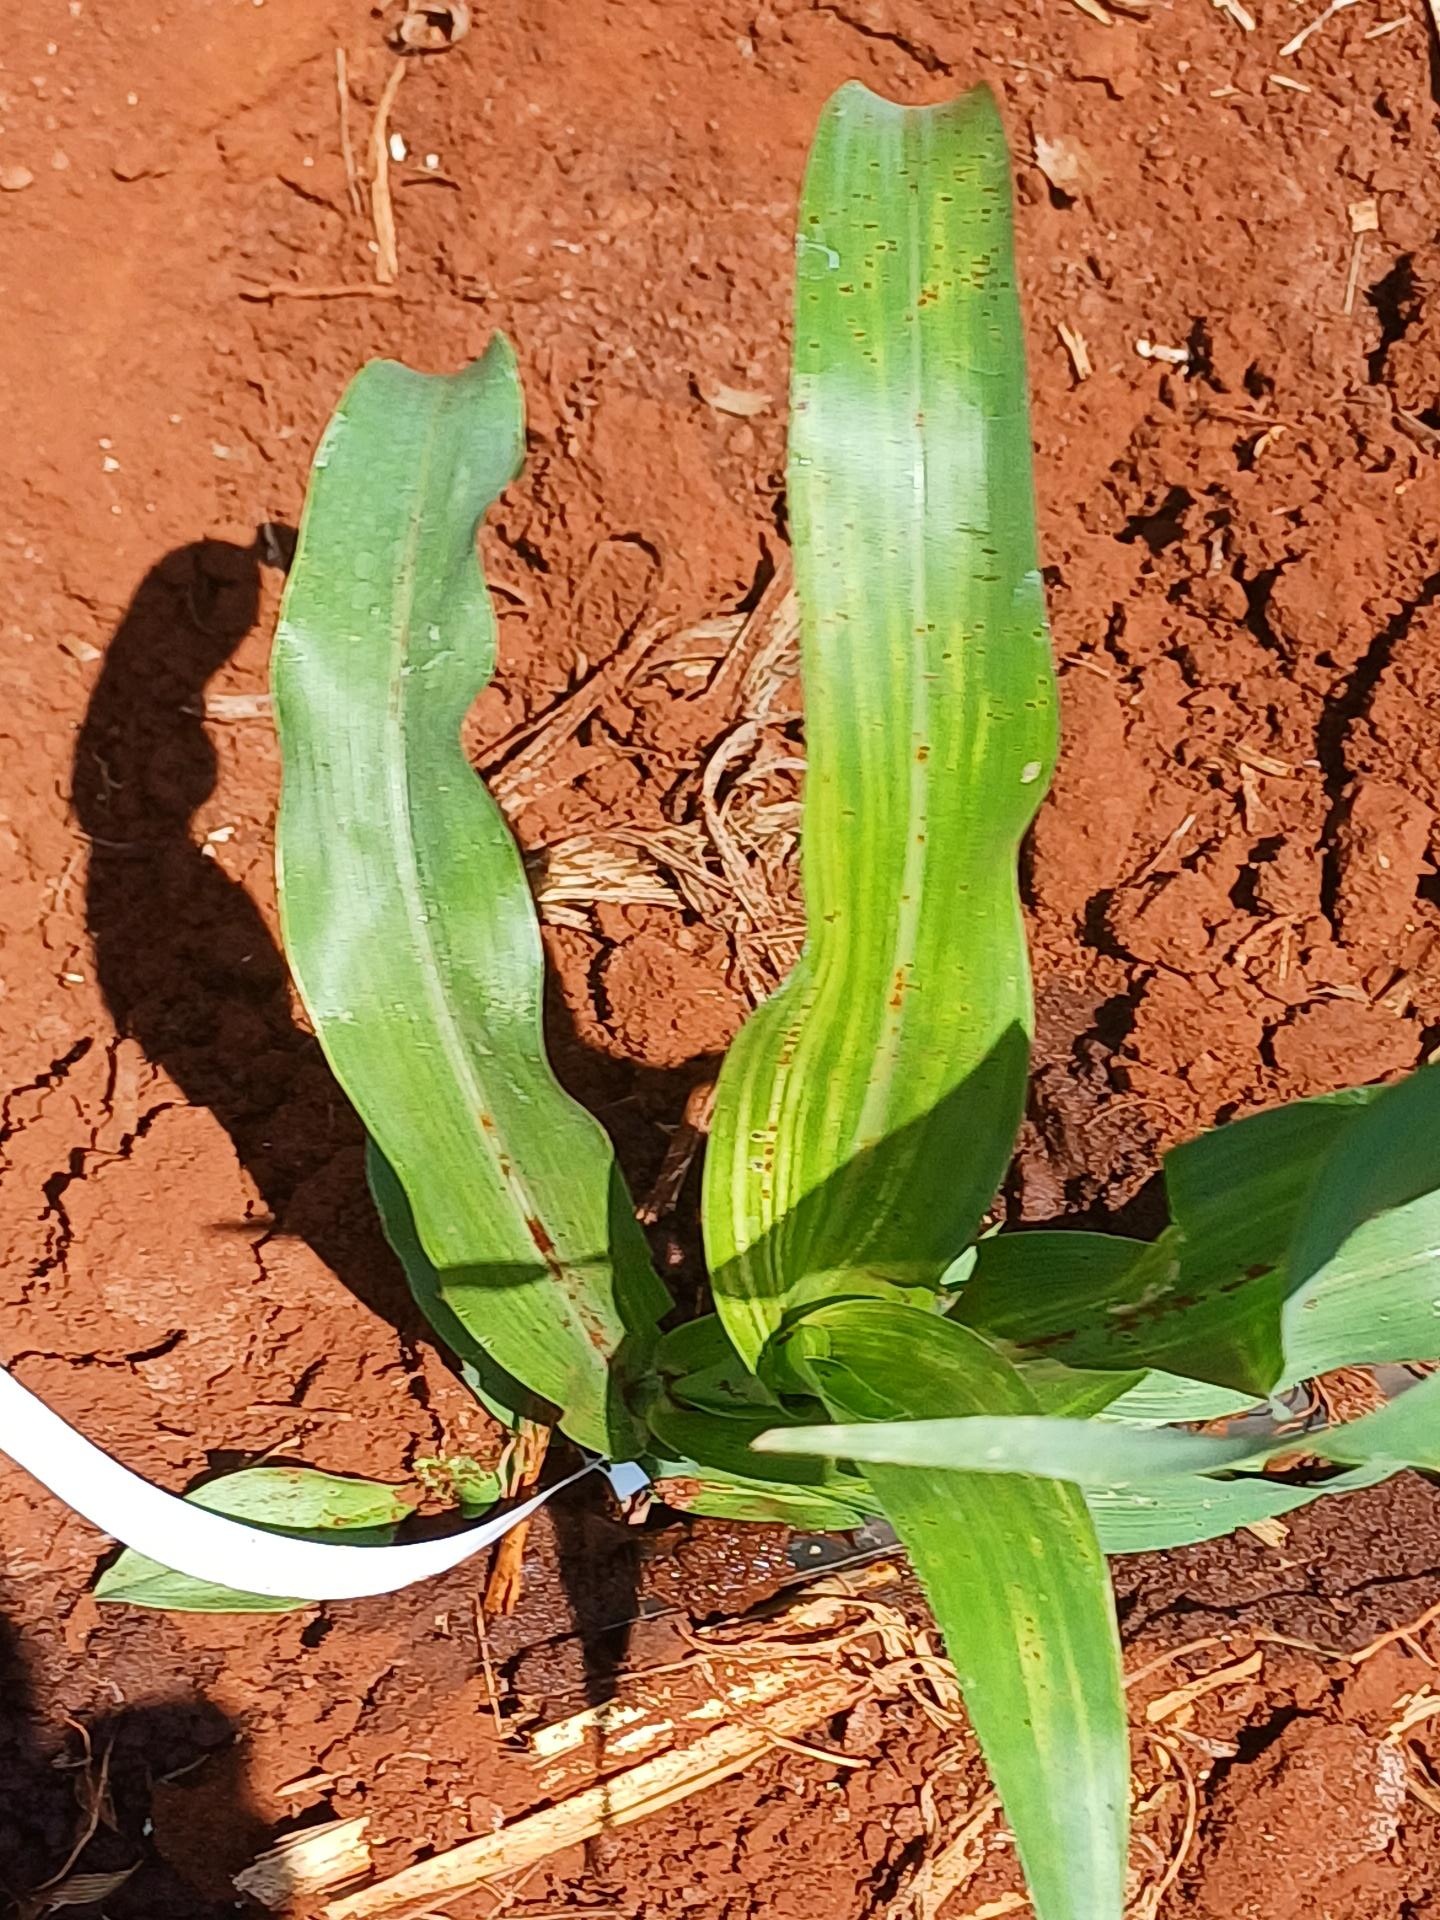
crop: sorghum
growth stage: vegetative
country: Kenya
